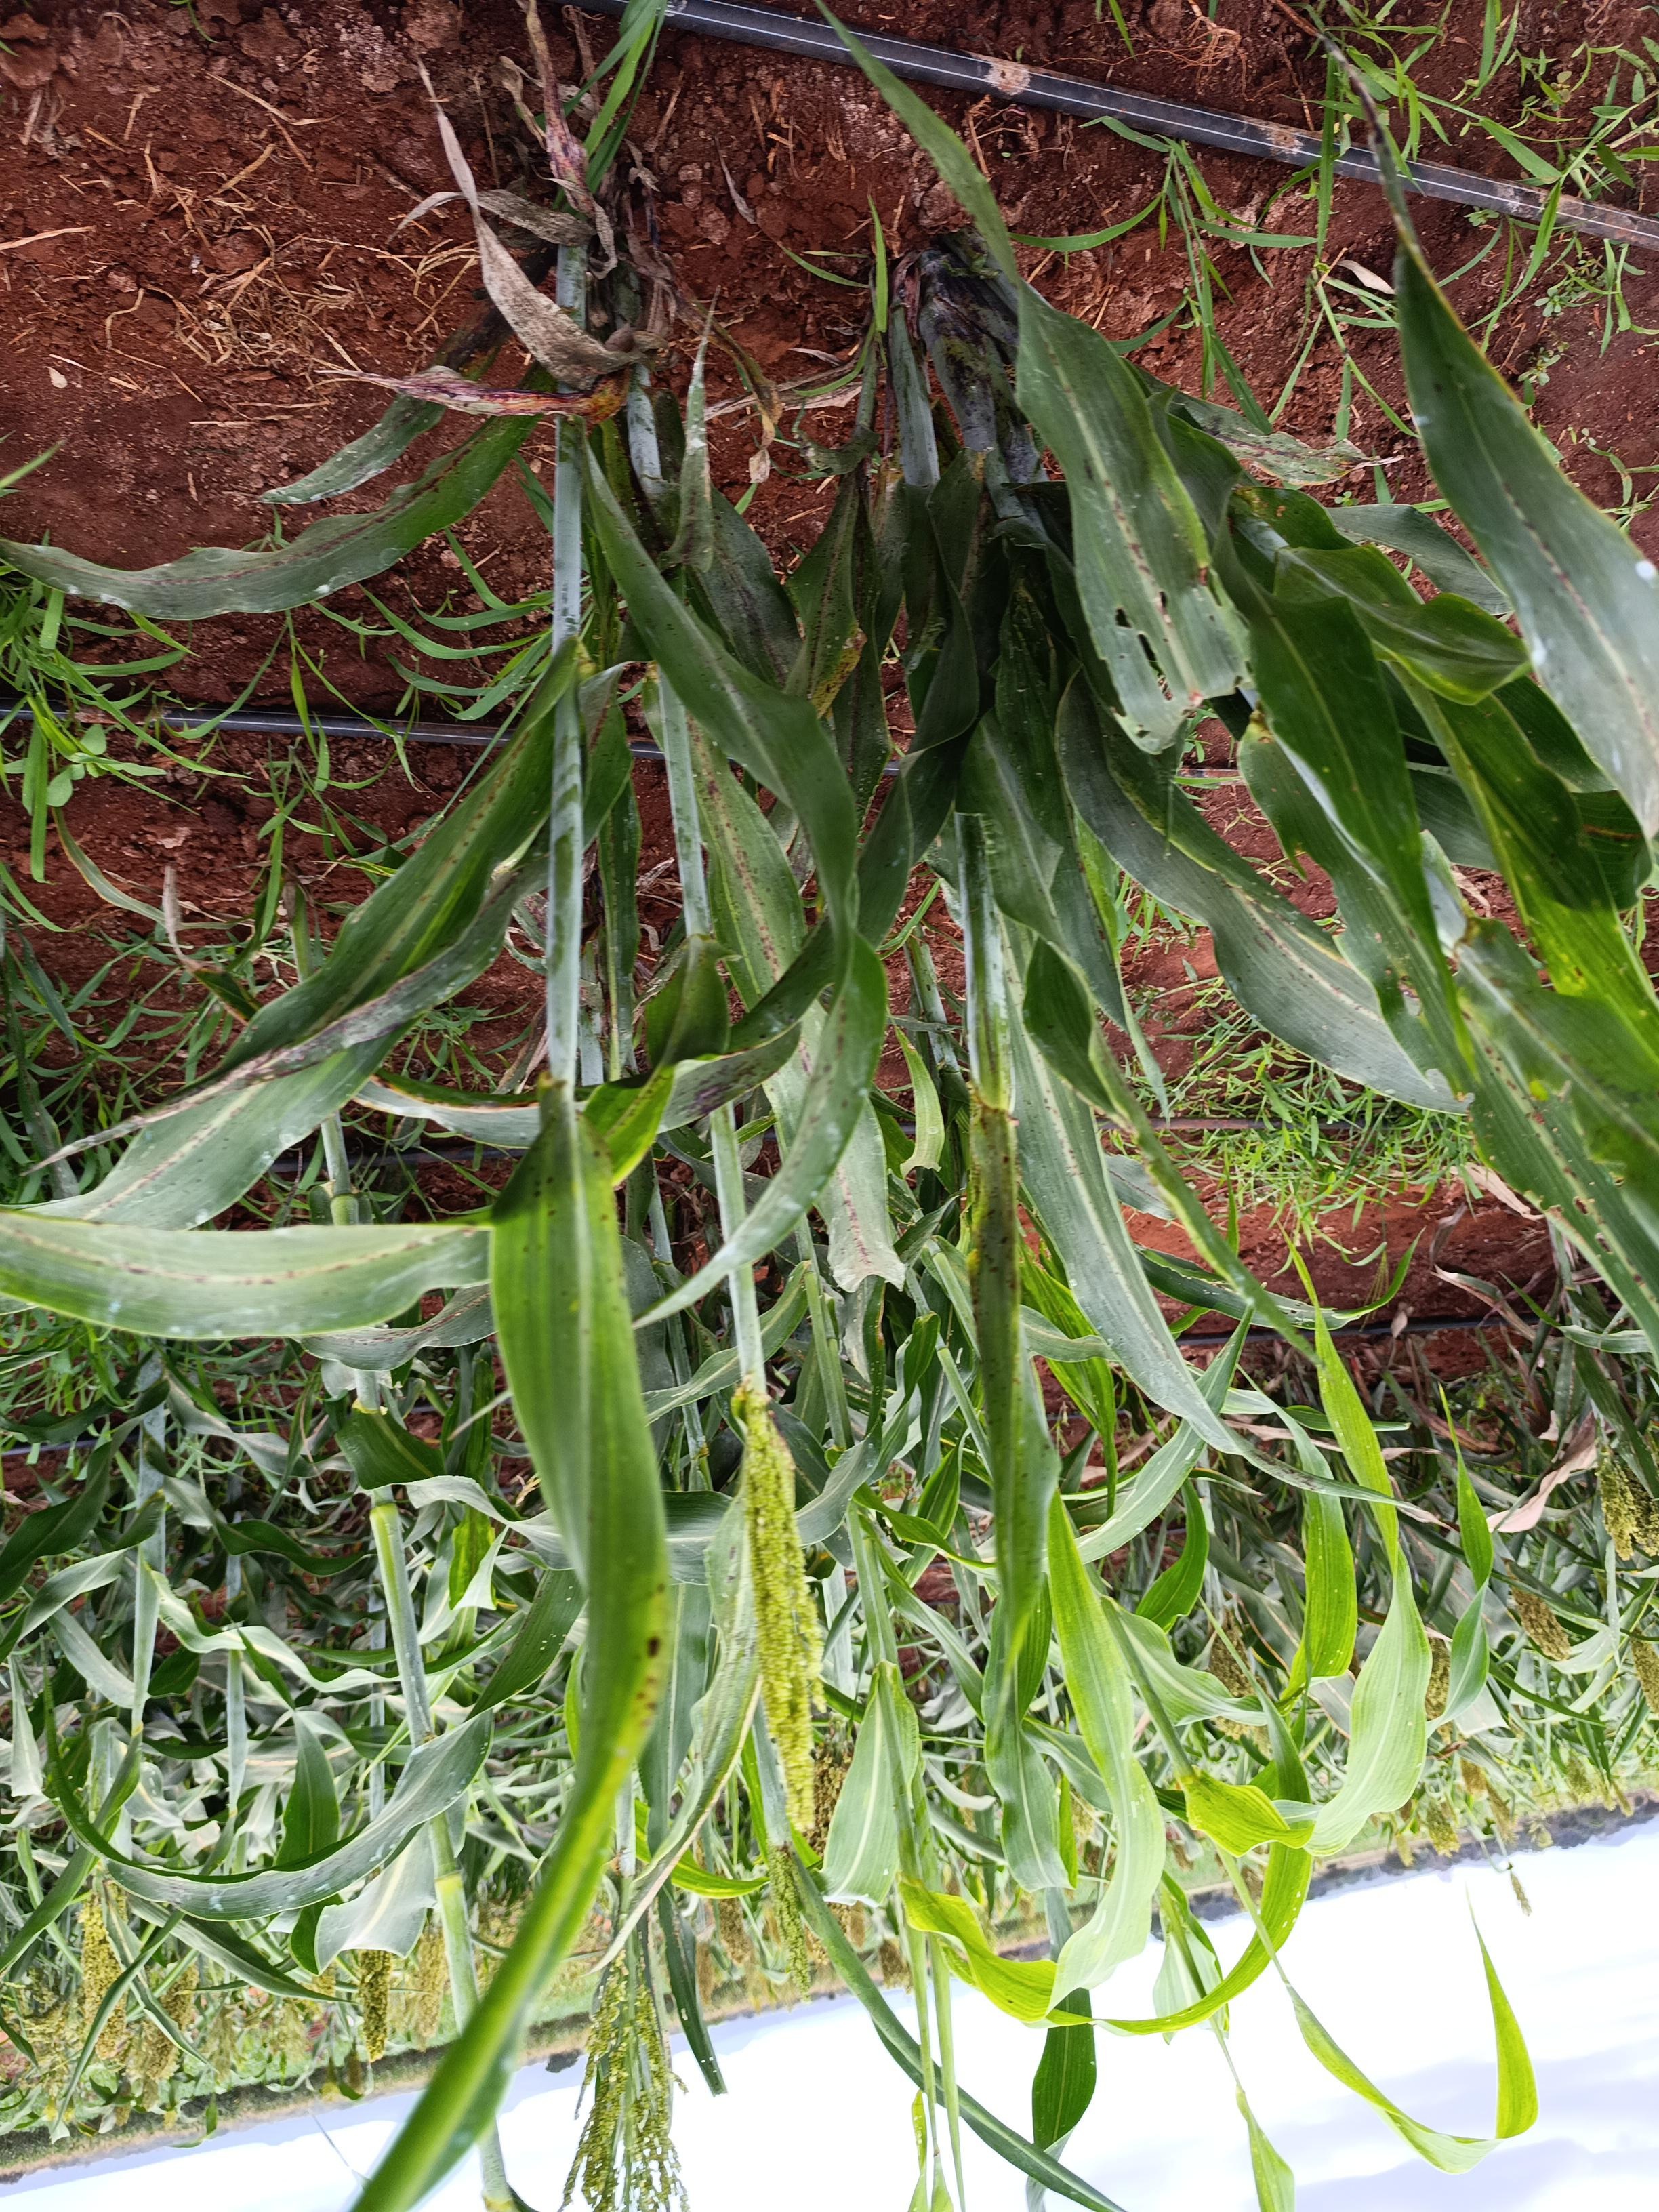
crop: sorghum
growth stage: flowering
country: Kenya
